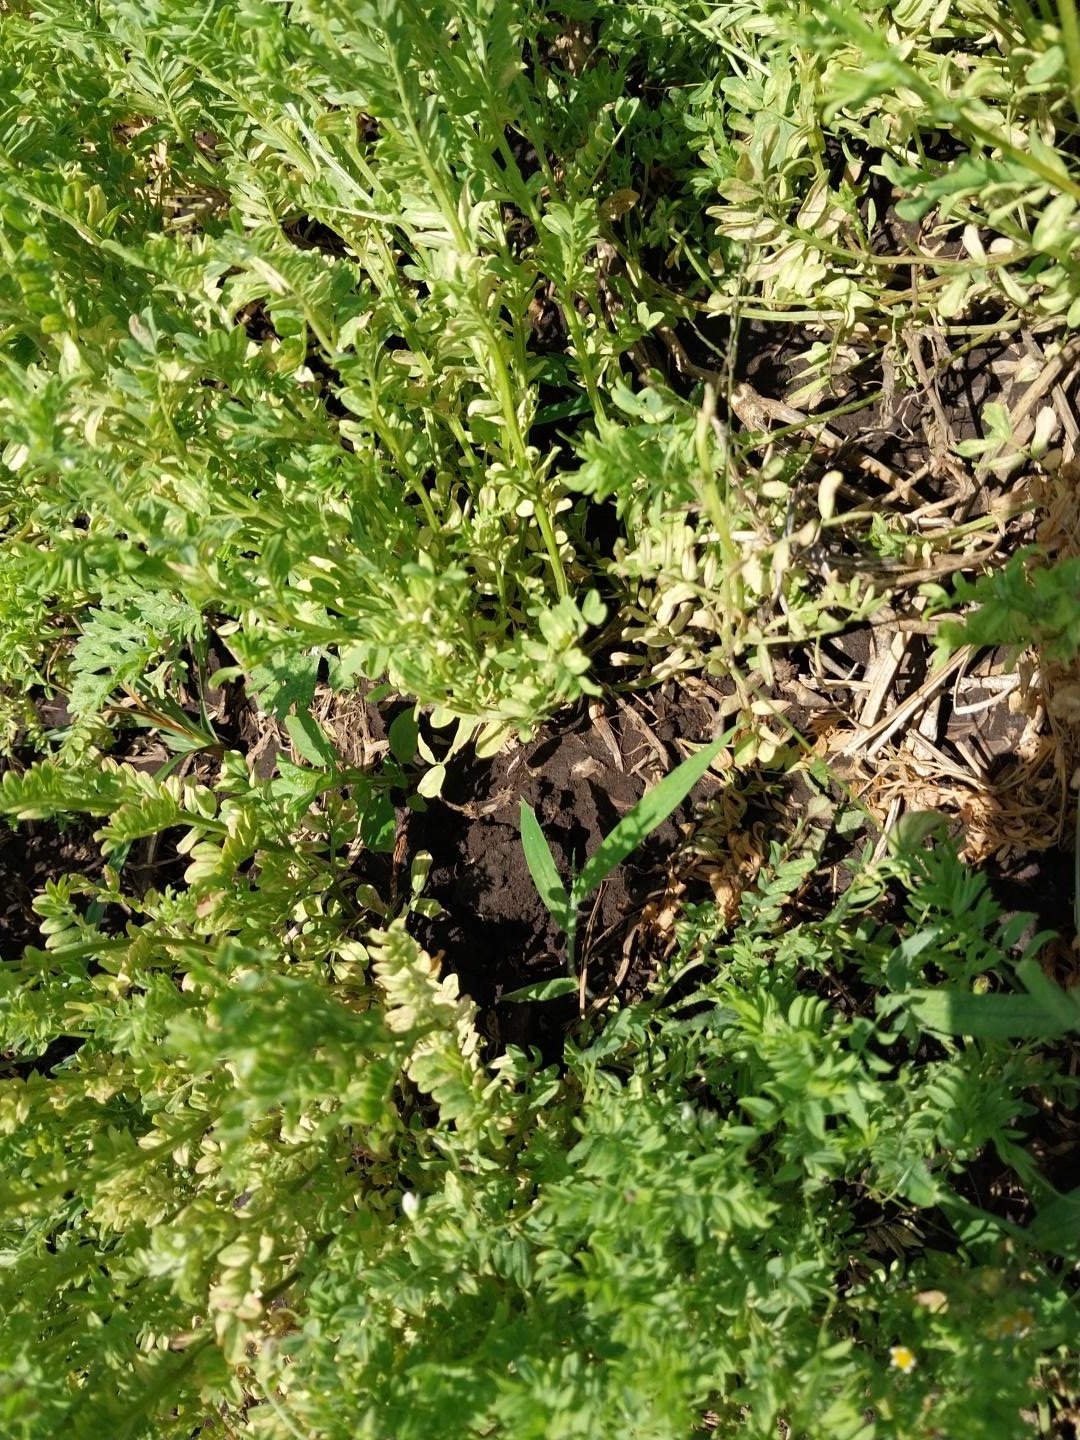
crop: lentil
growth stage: flowering
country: Tanzania
